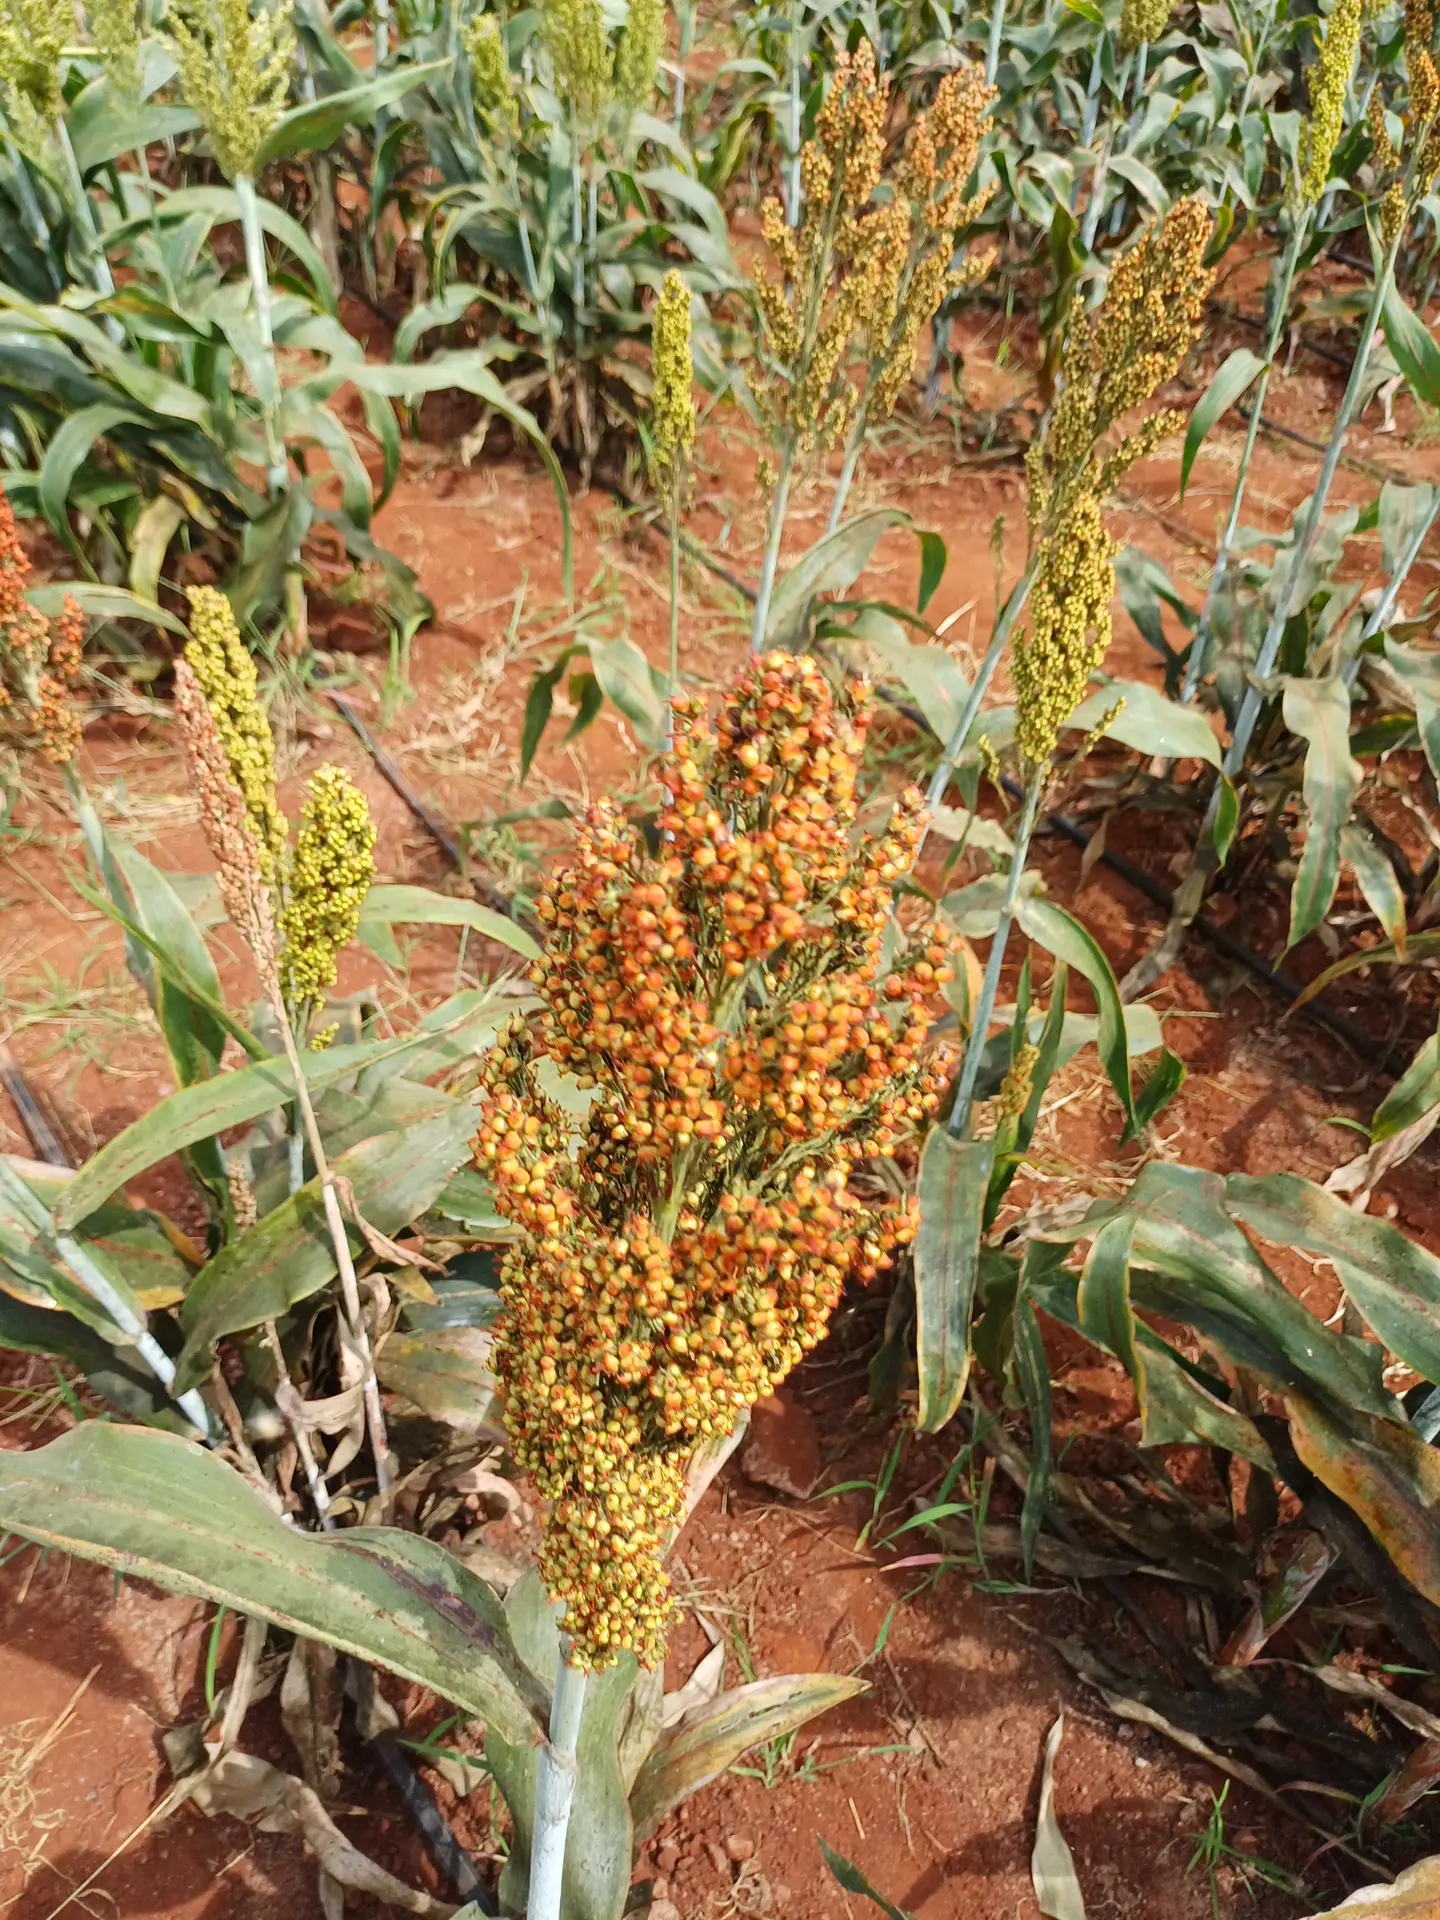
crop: sorghum
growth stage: filling grain
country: Kenya
